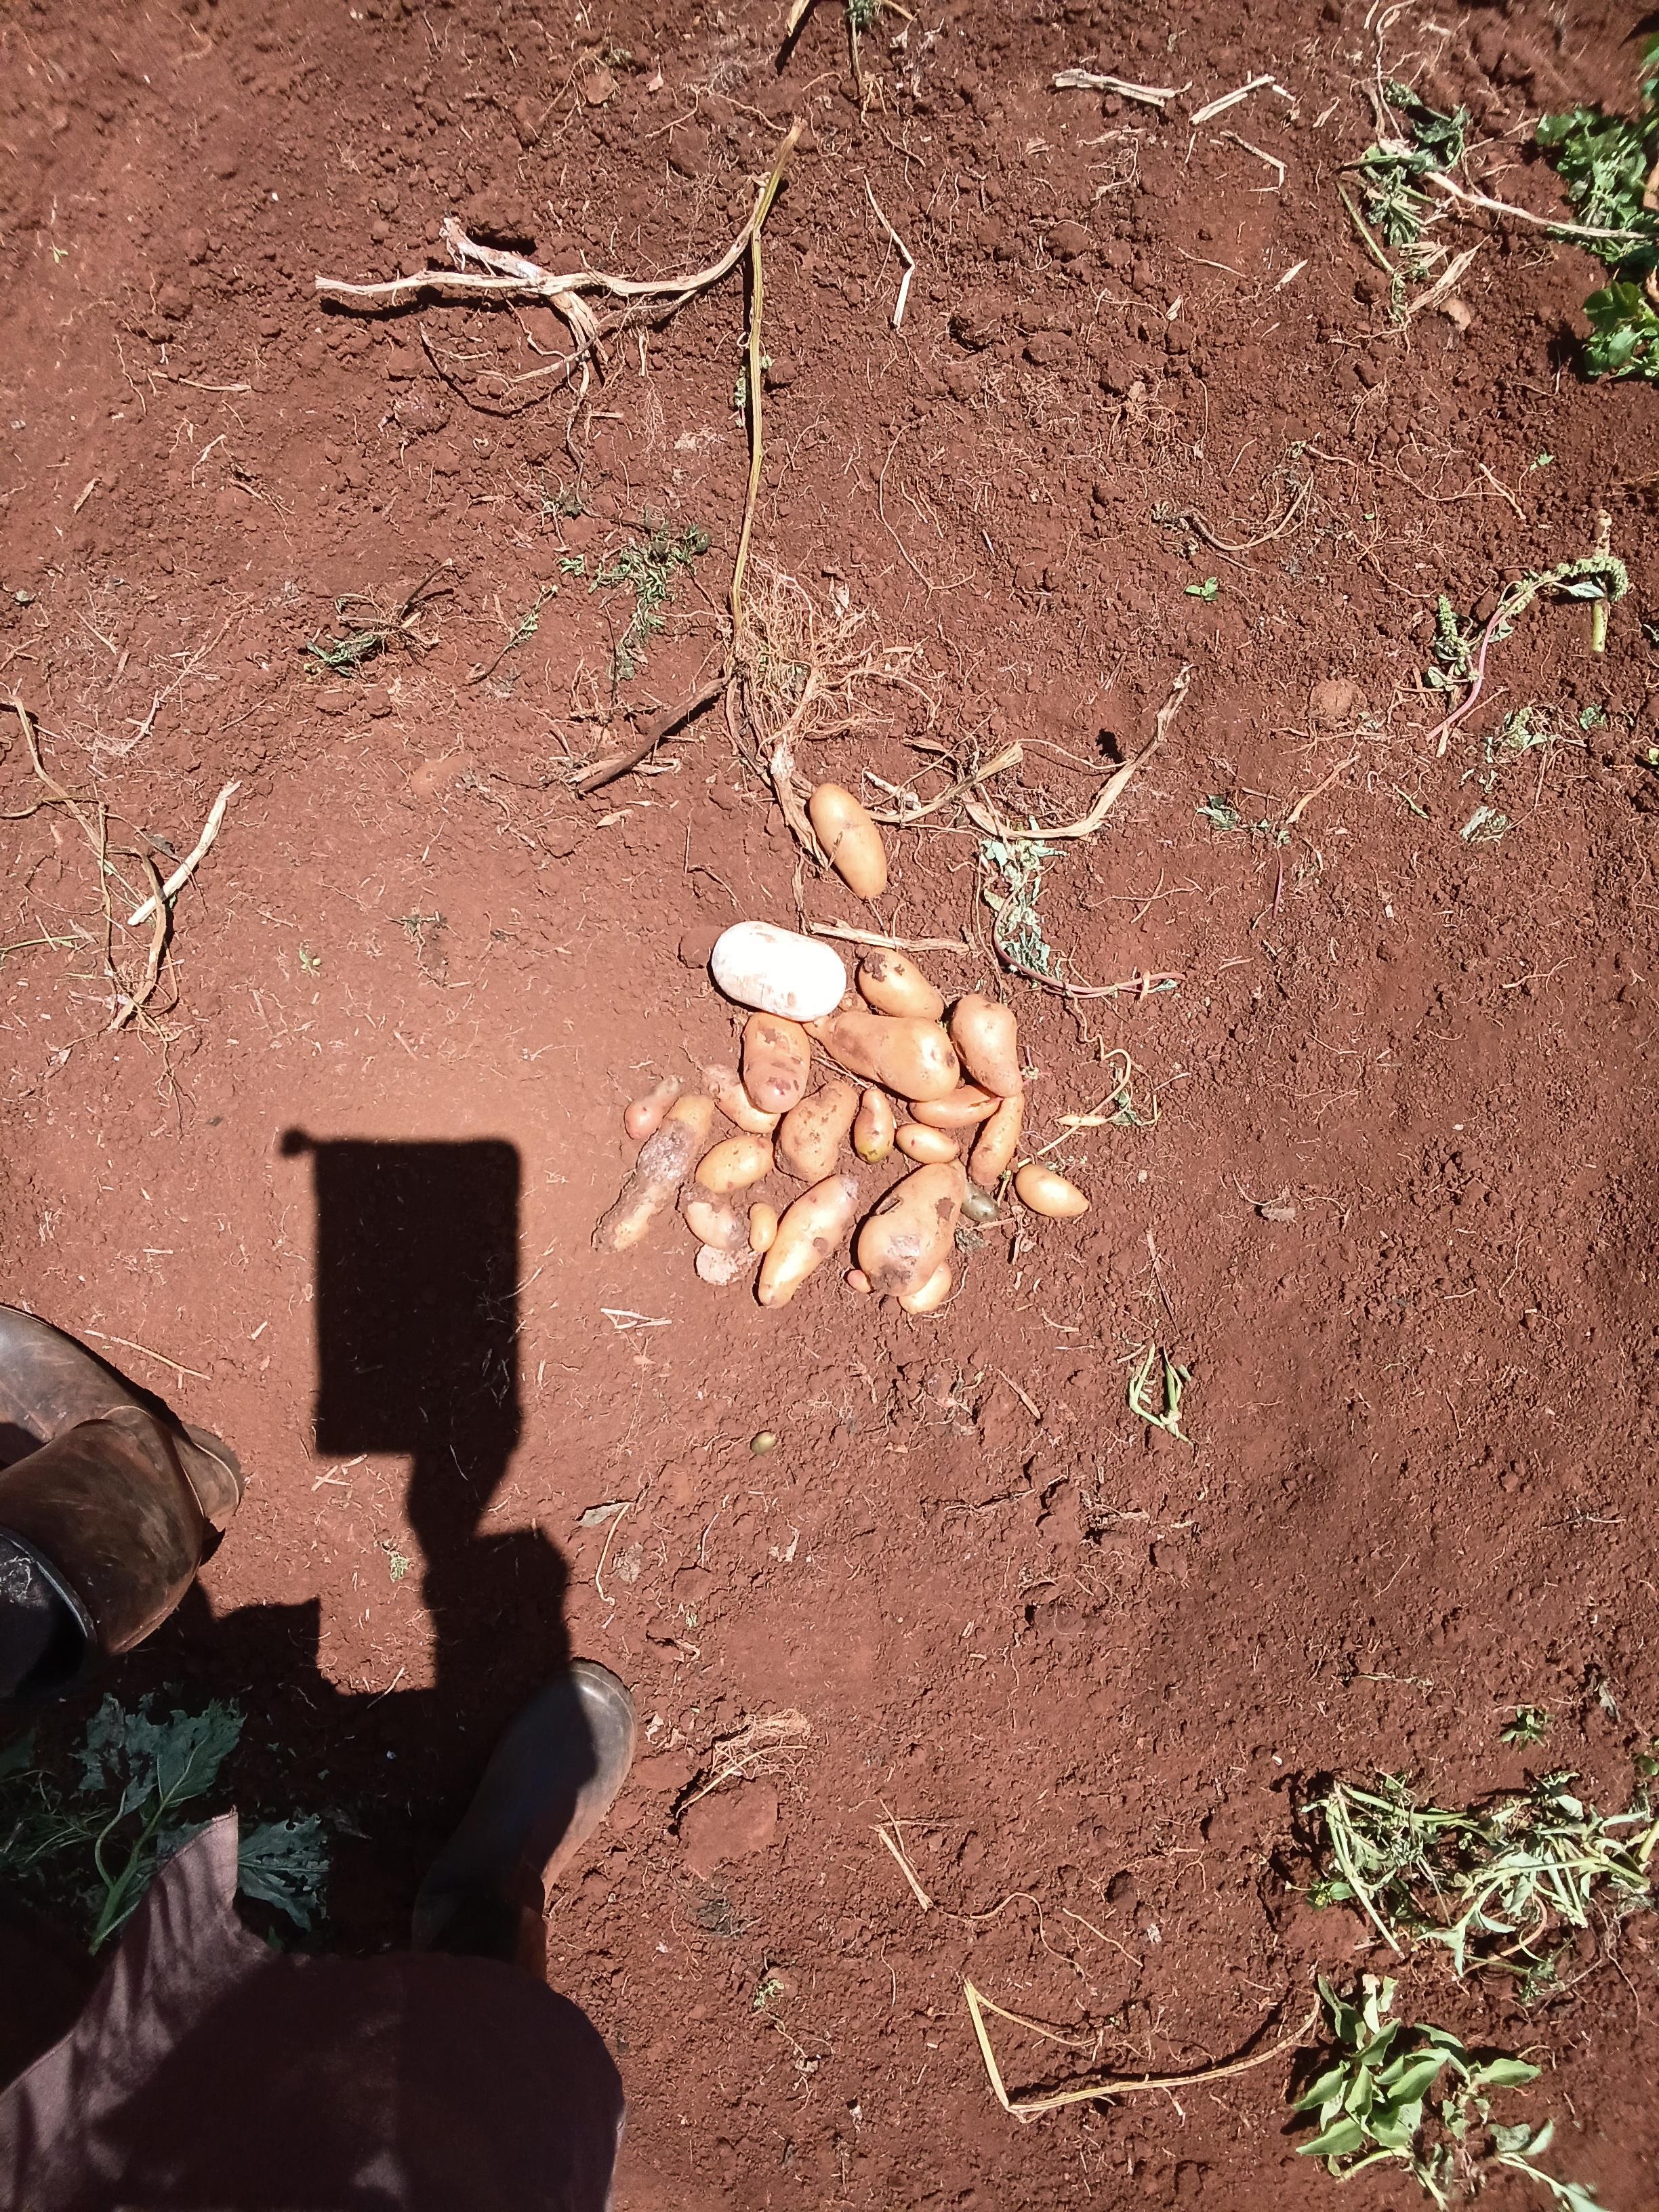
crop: potato
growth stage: harvest
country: Kenya
